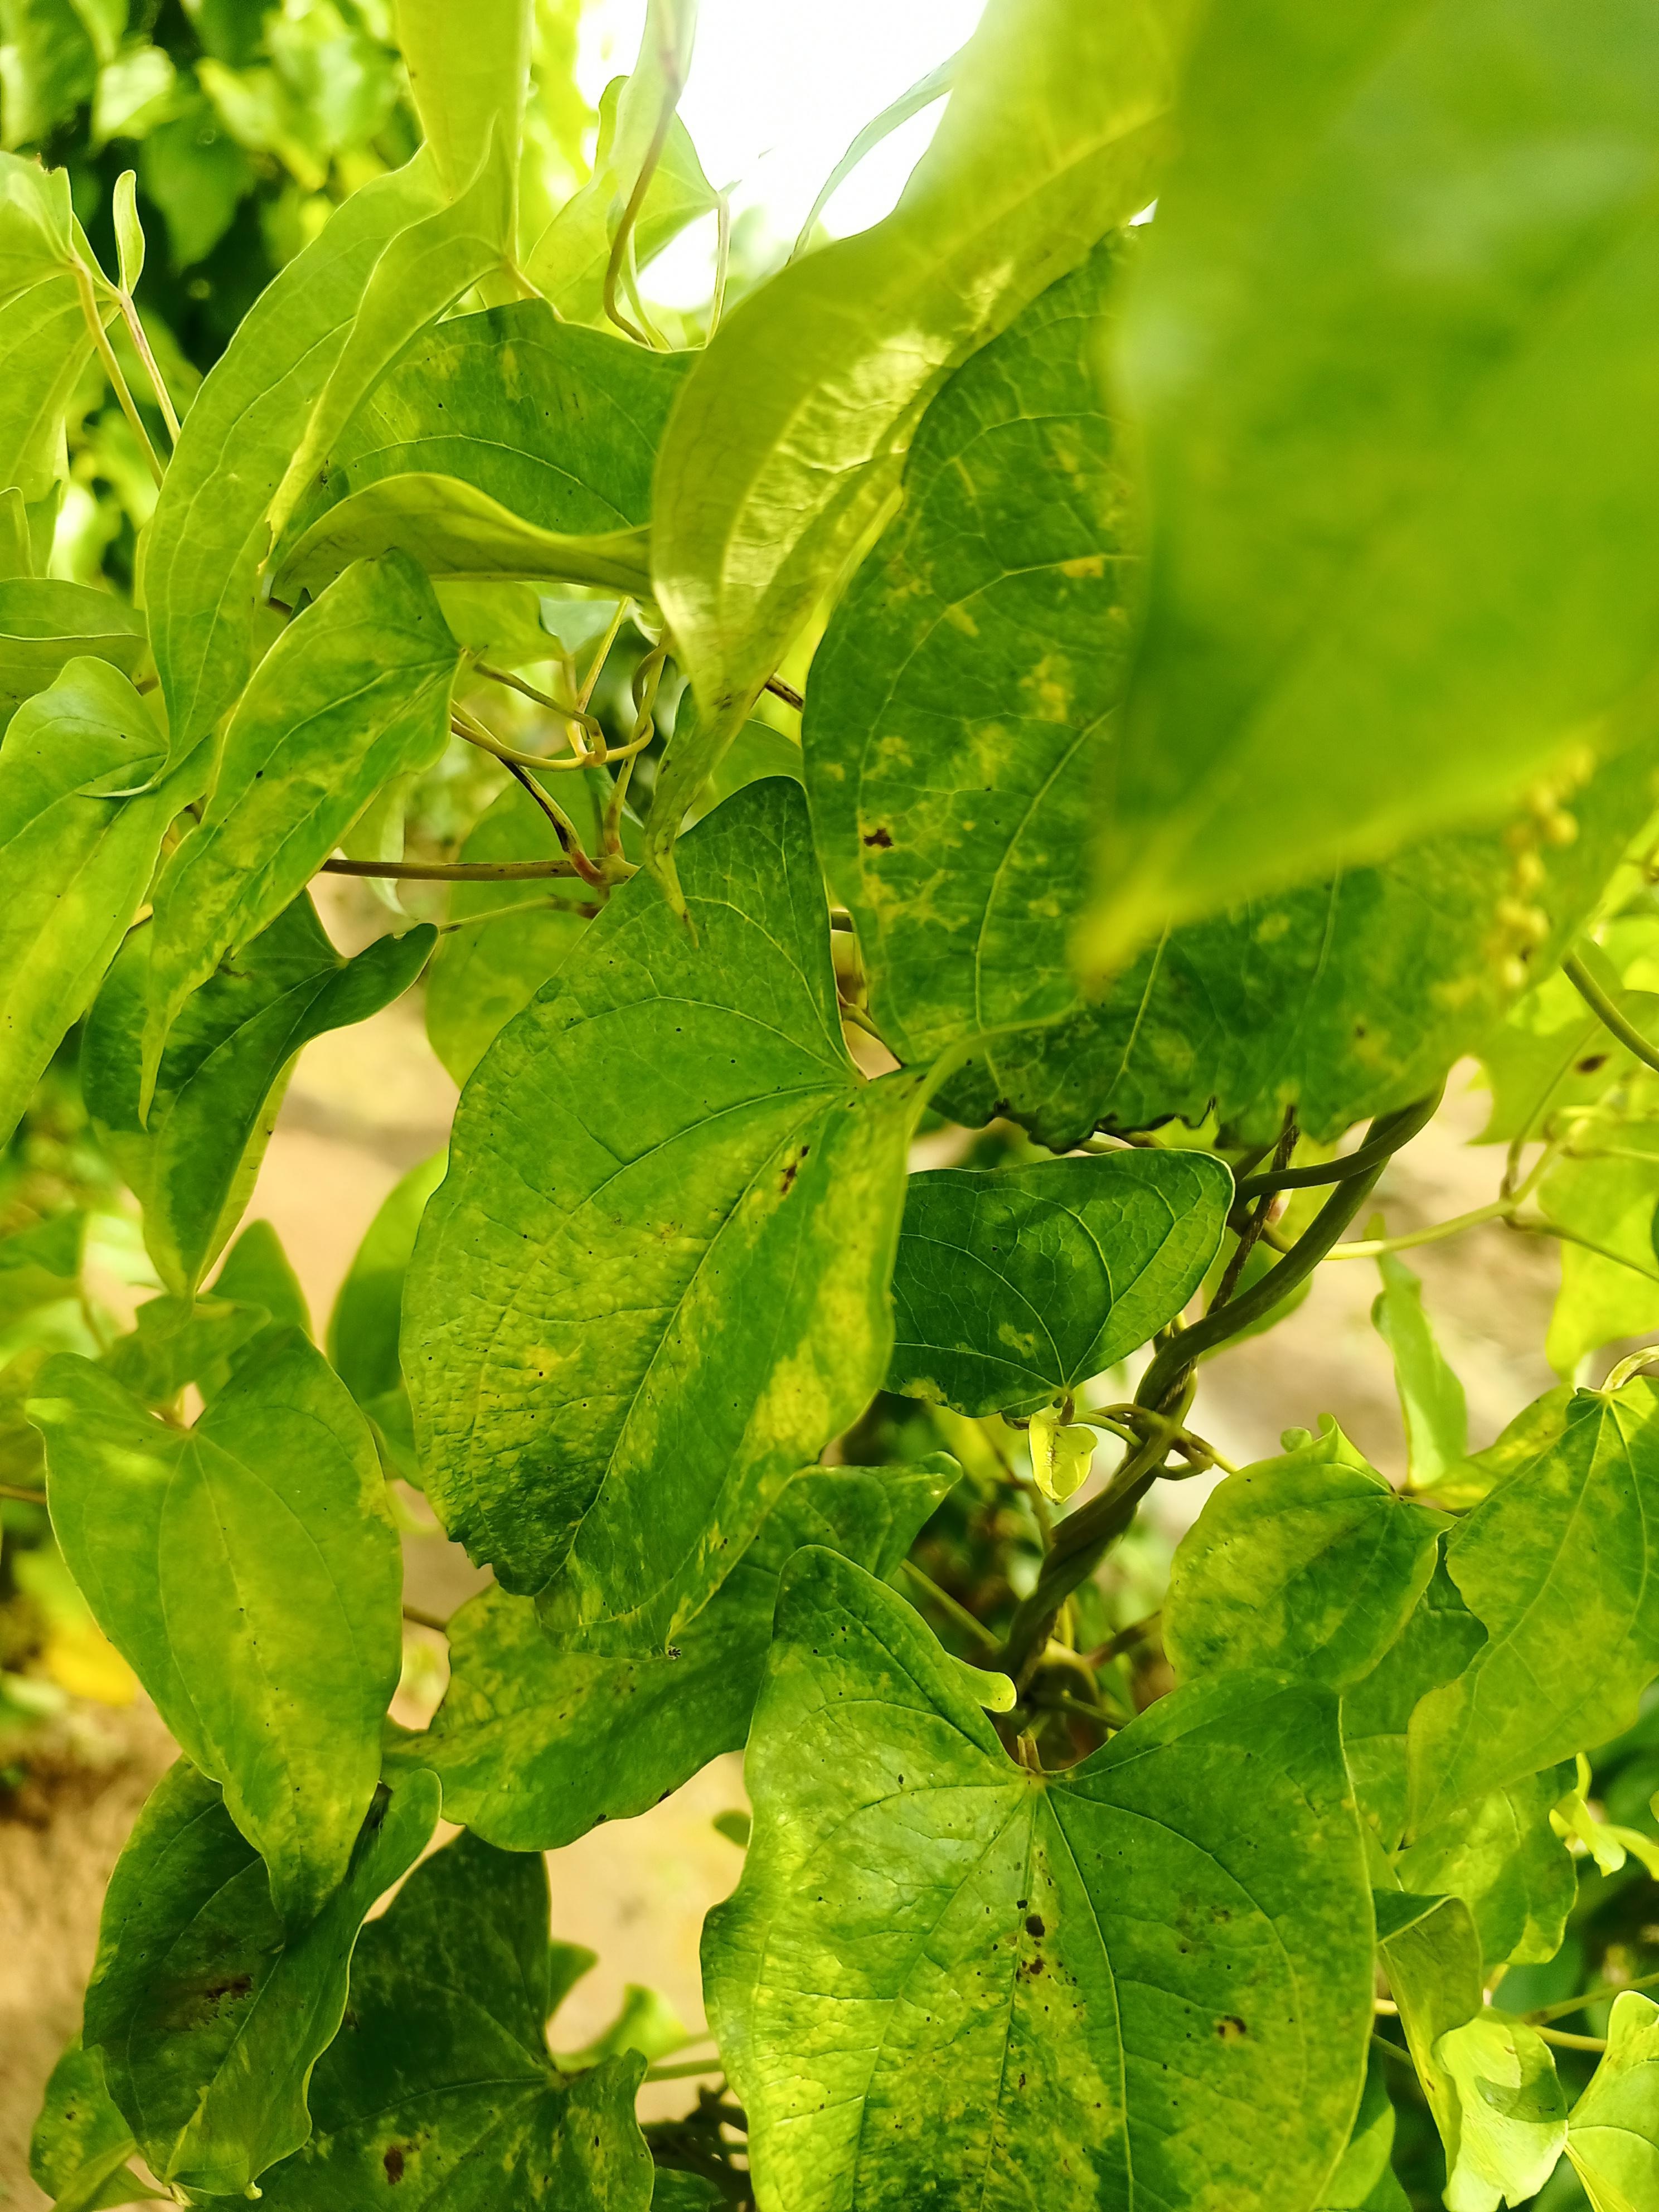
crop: yam
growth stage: vegetative
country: Nigeria
